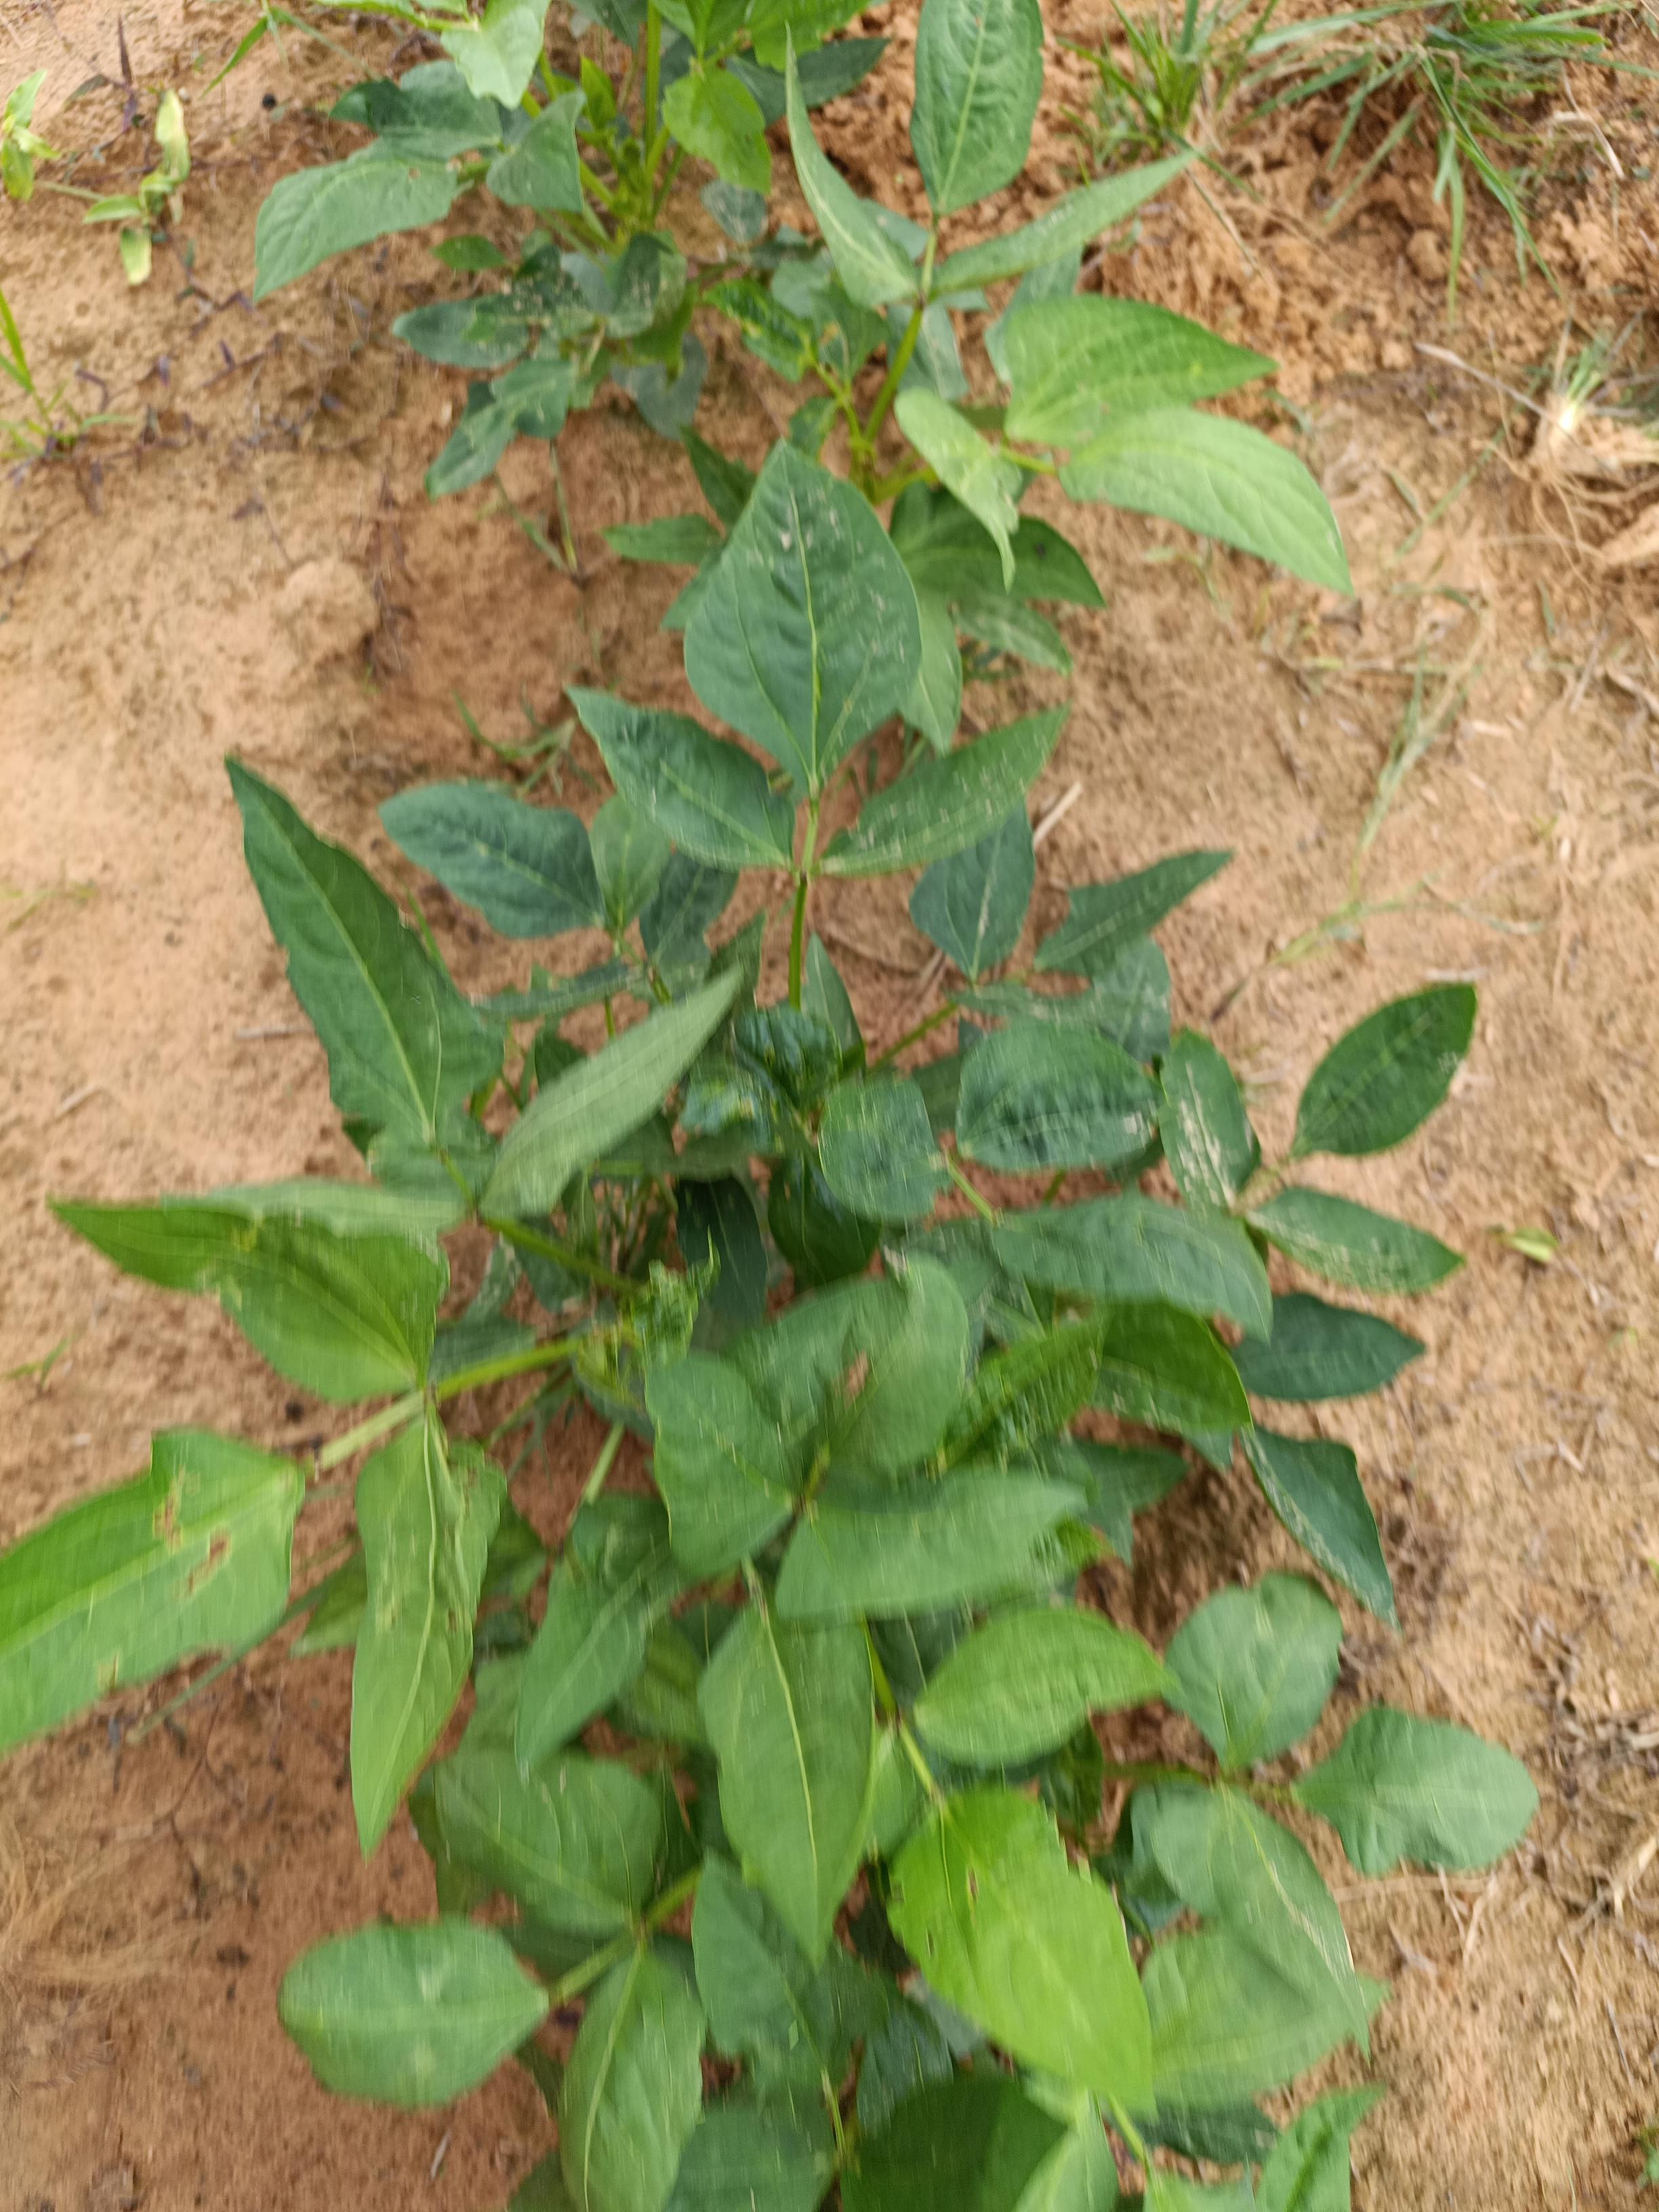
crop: cowpea
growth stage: emergence
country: Nigeria
